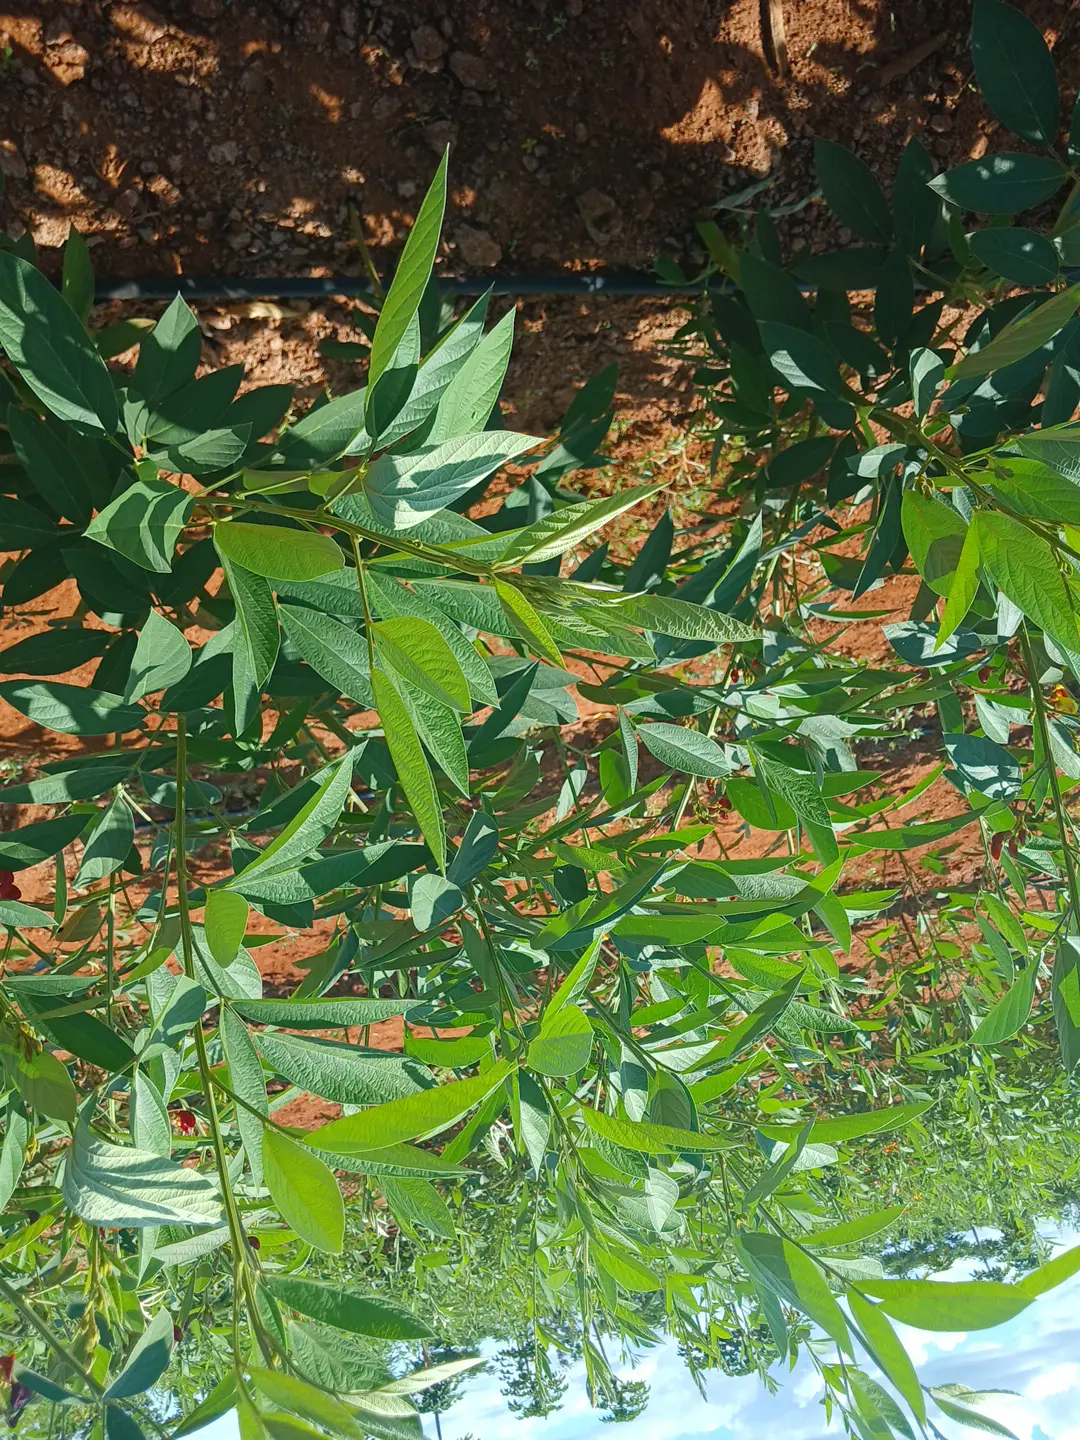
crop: pigeonpea
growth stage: flowering
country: Kenya
